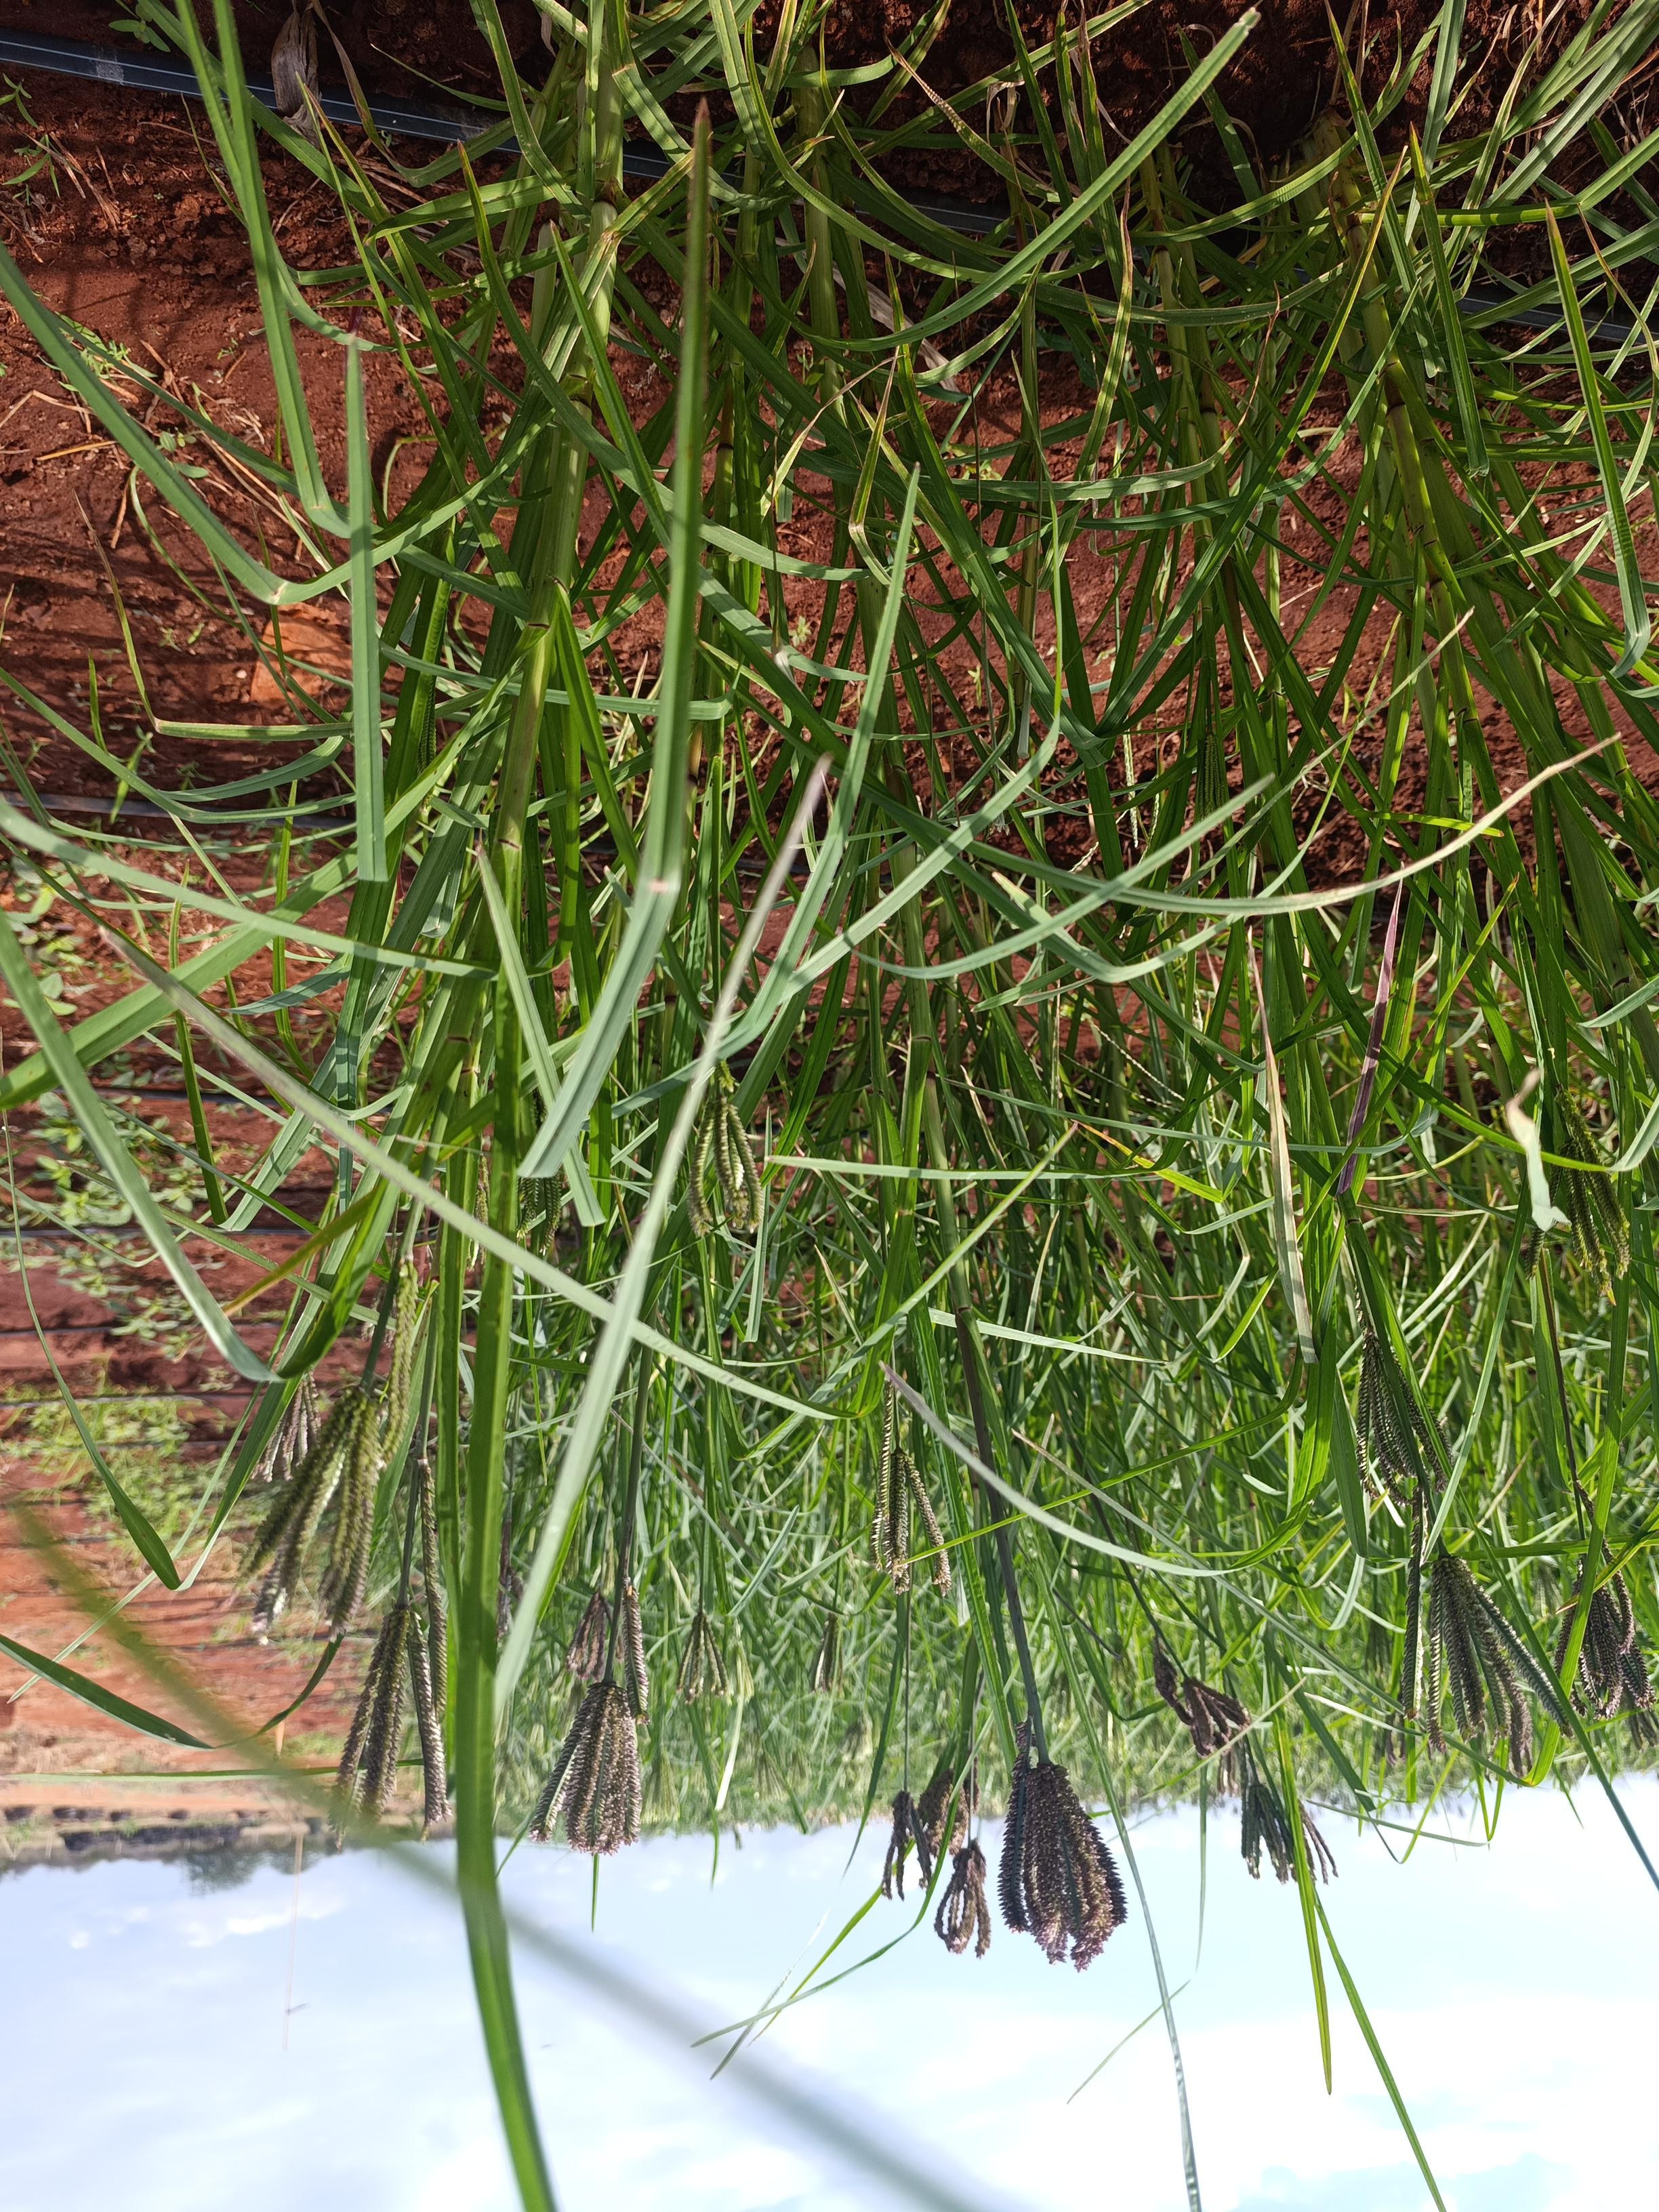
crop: finger millet
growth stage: filling grain
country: Kenya
